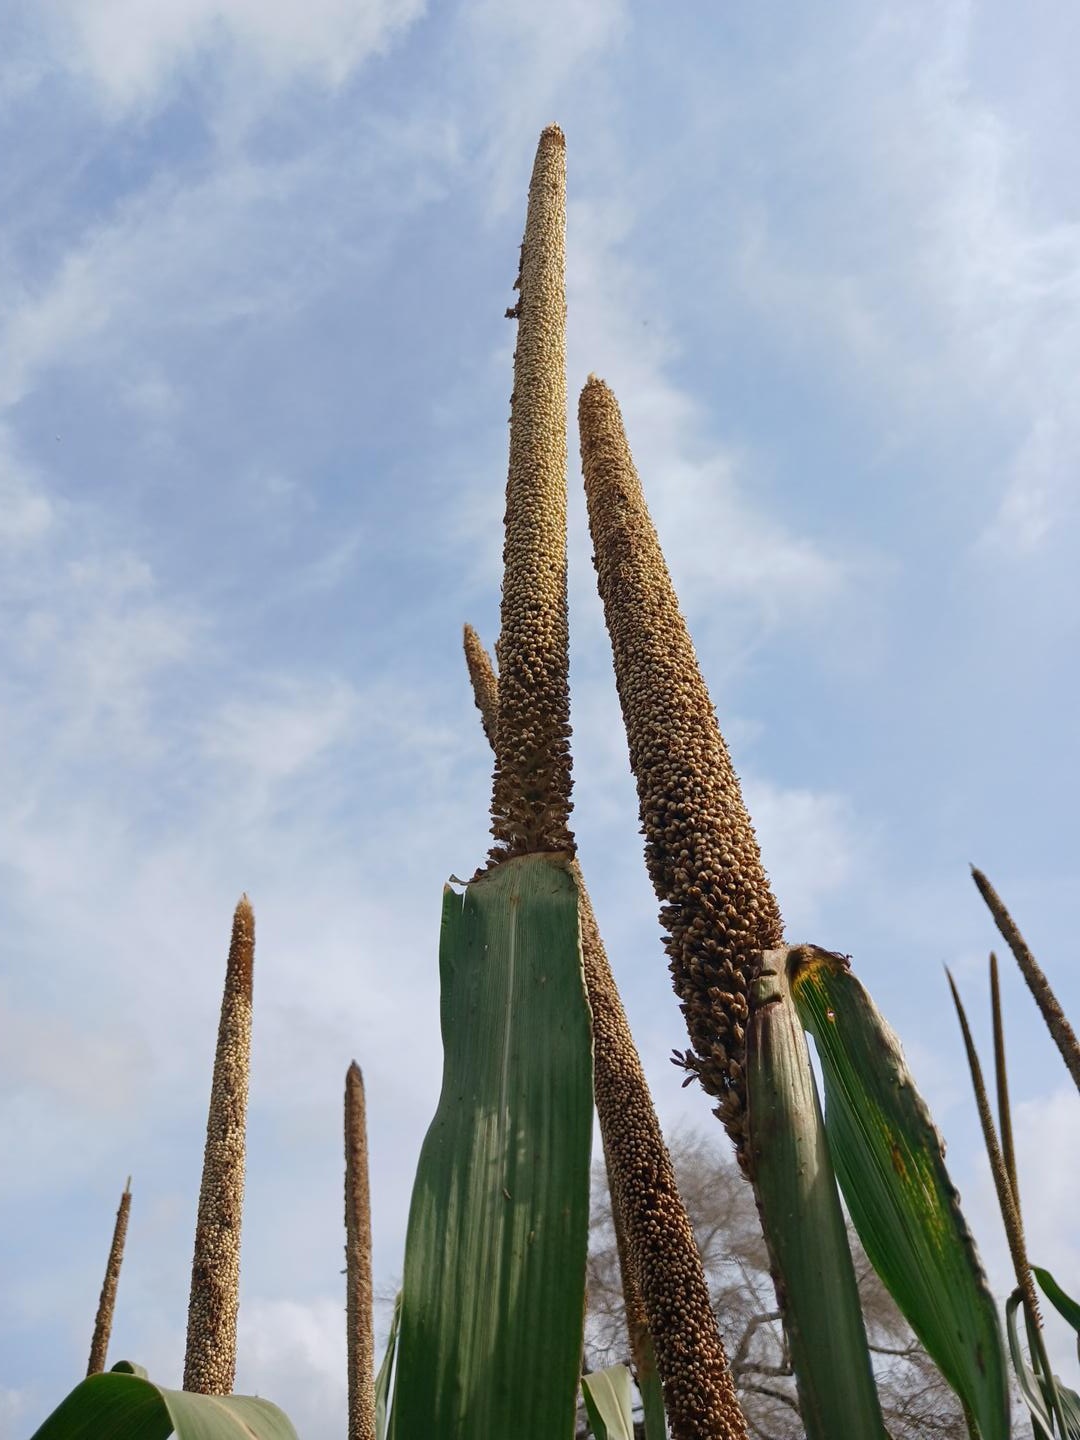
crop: pearl millet
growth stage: maturity
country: Senegal
